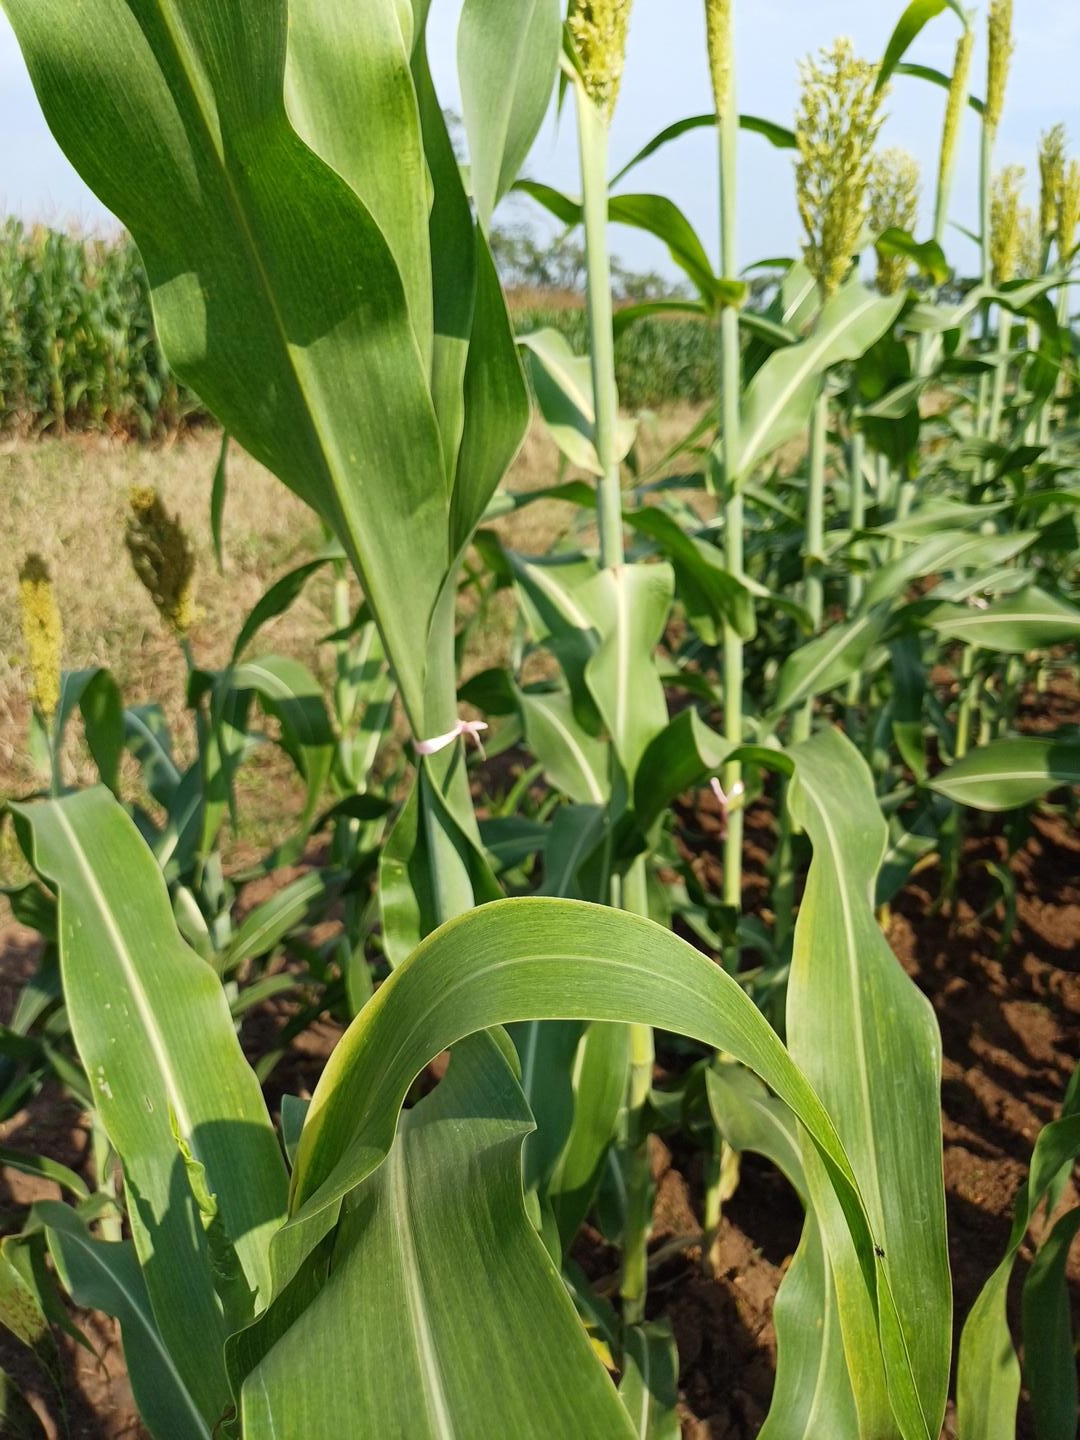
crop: sorghum
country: Kenya
